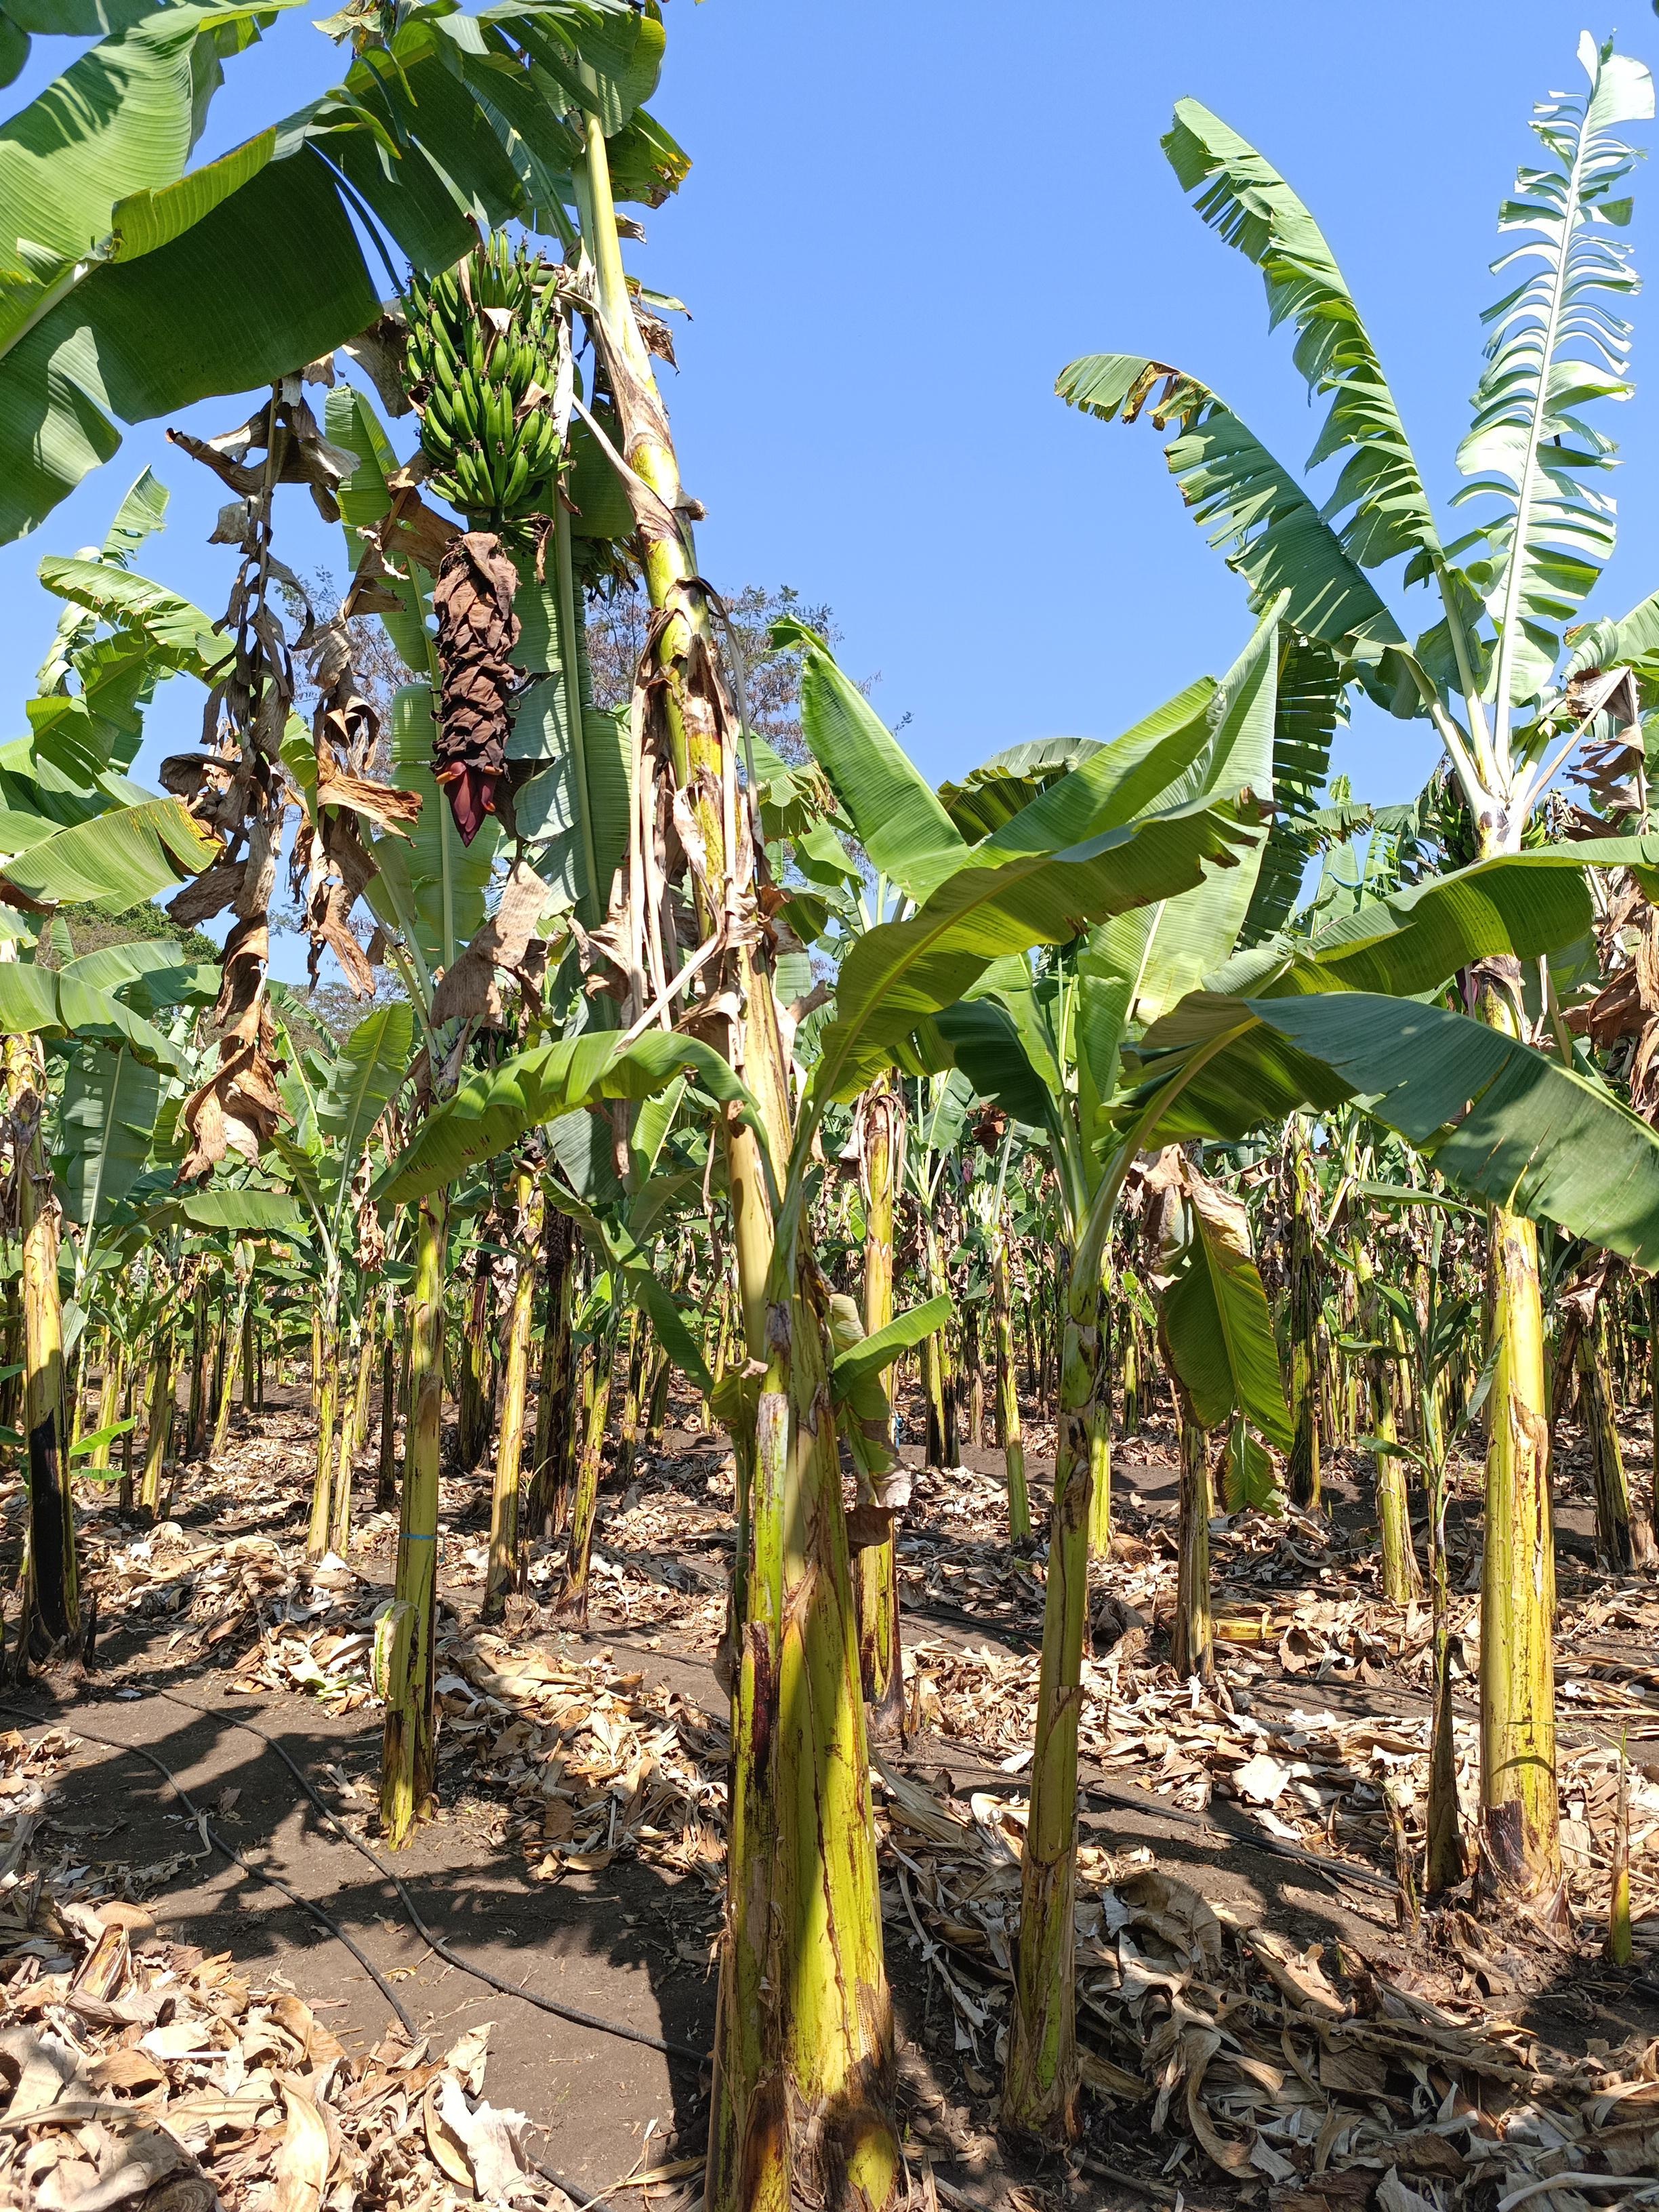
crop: banana
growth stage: vegetative
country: Tanzania
